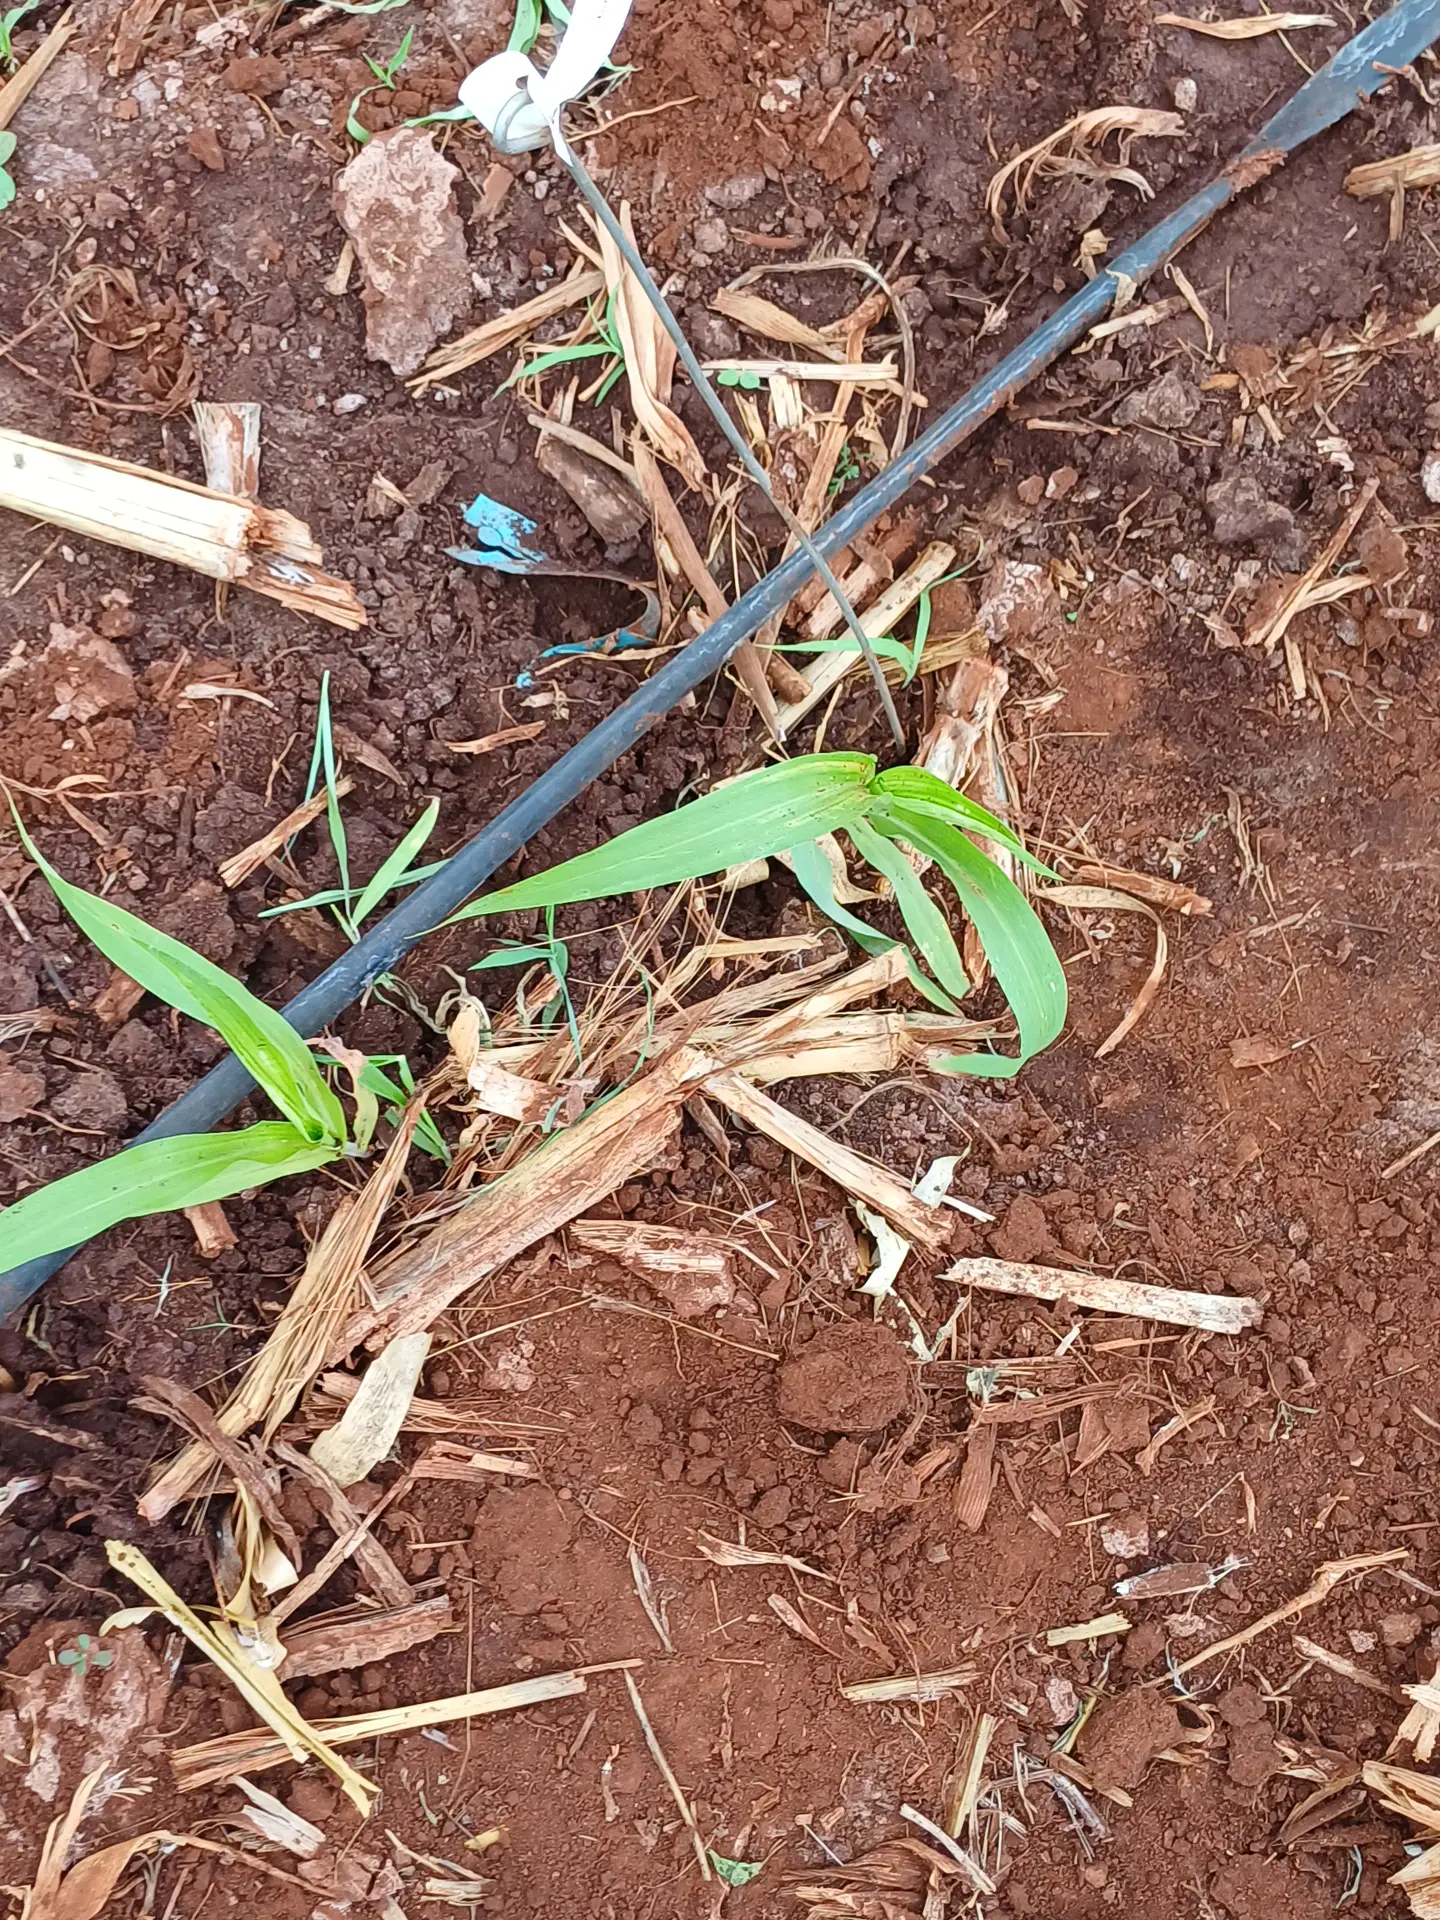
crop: sorghum
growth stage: vegetative
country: Kenya
